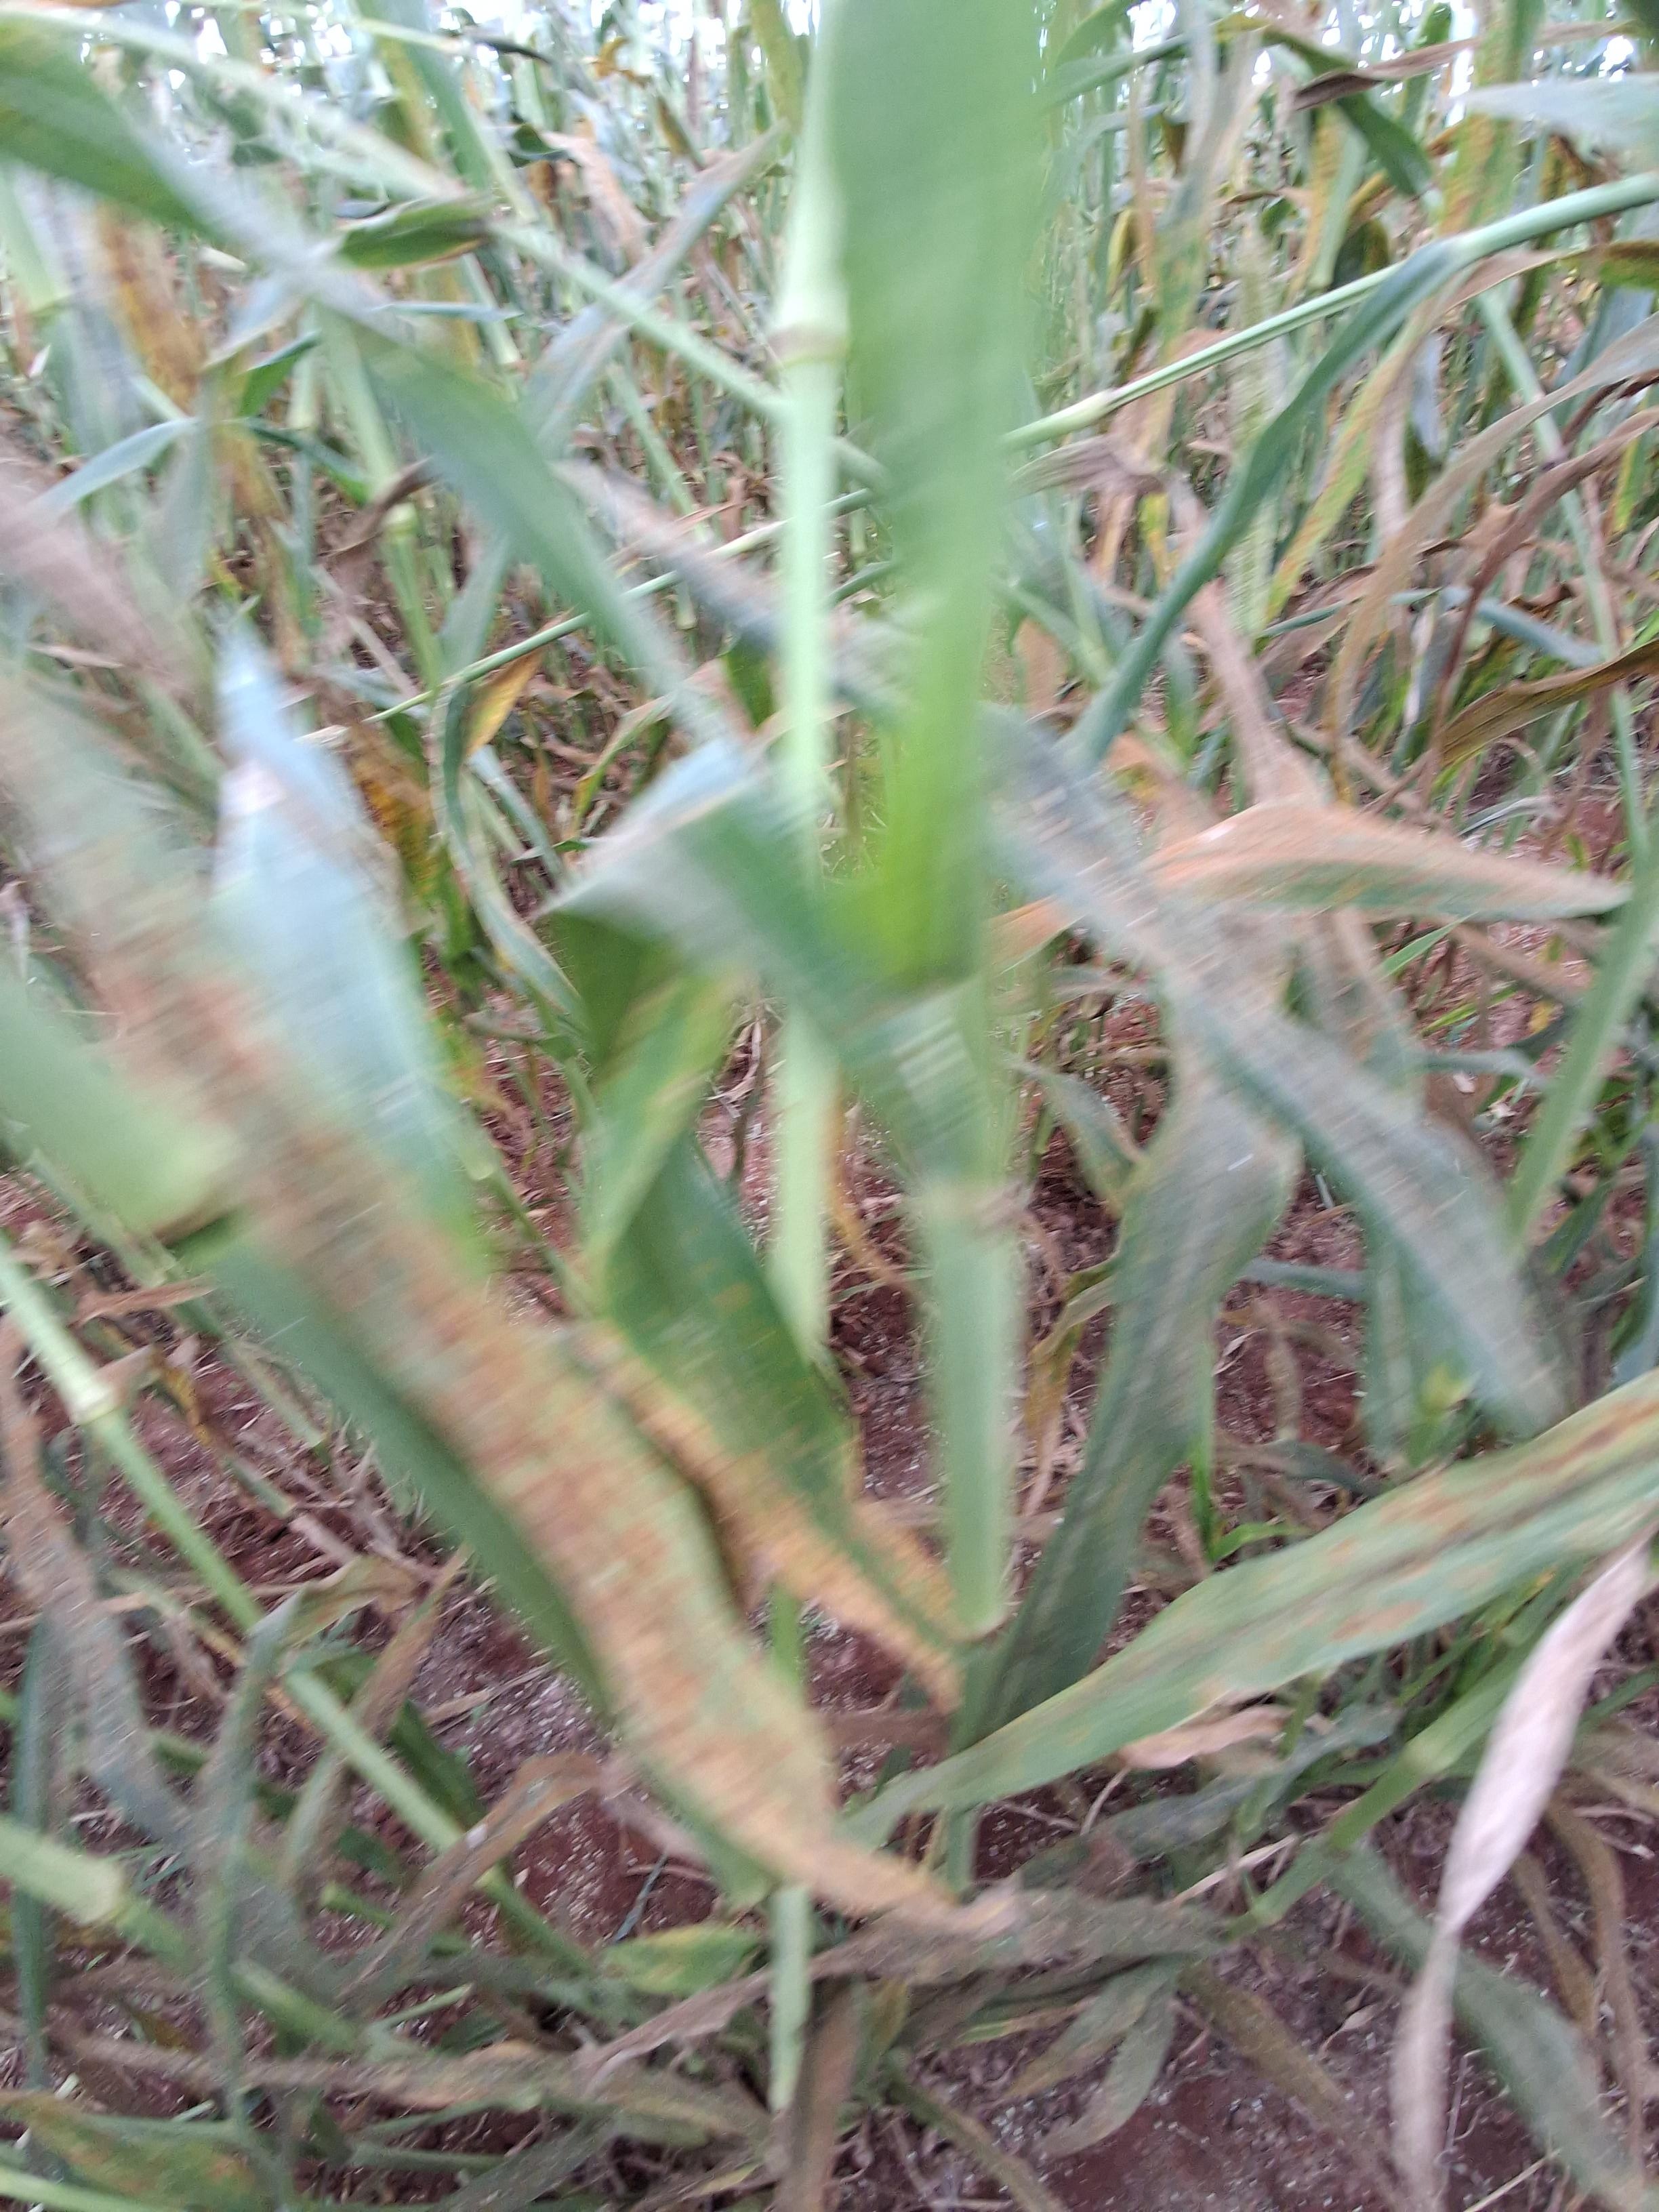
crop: pearl millet
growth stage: filling grain
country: Kenya
